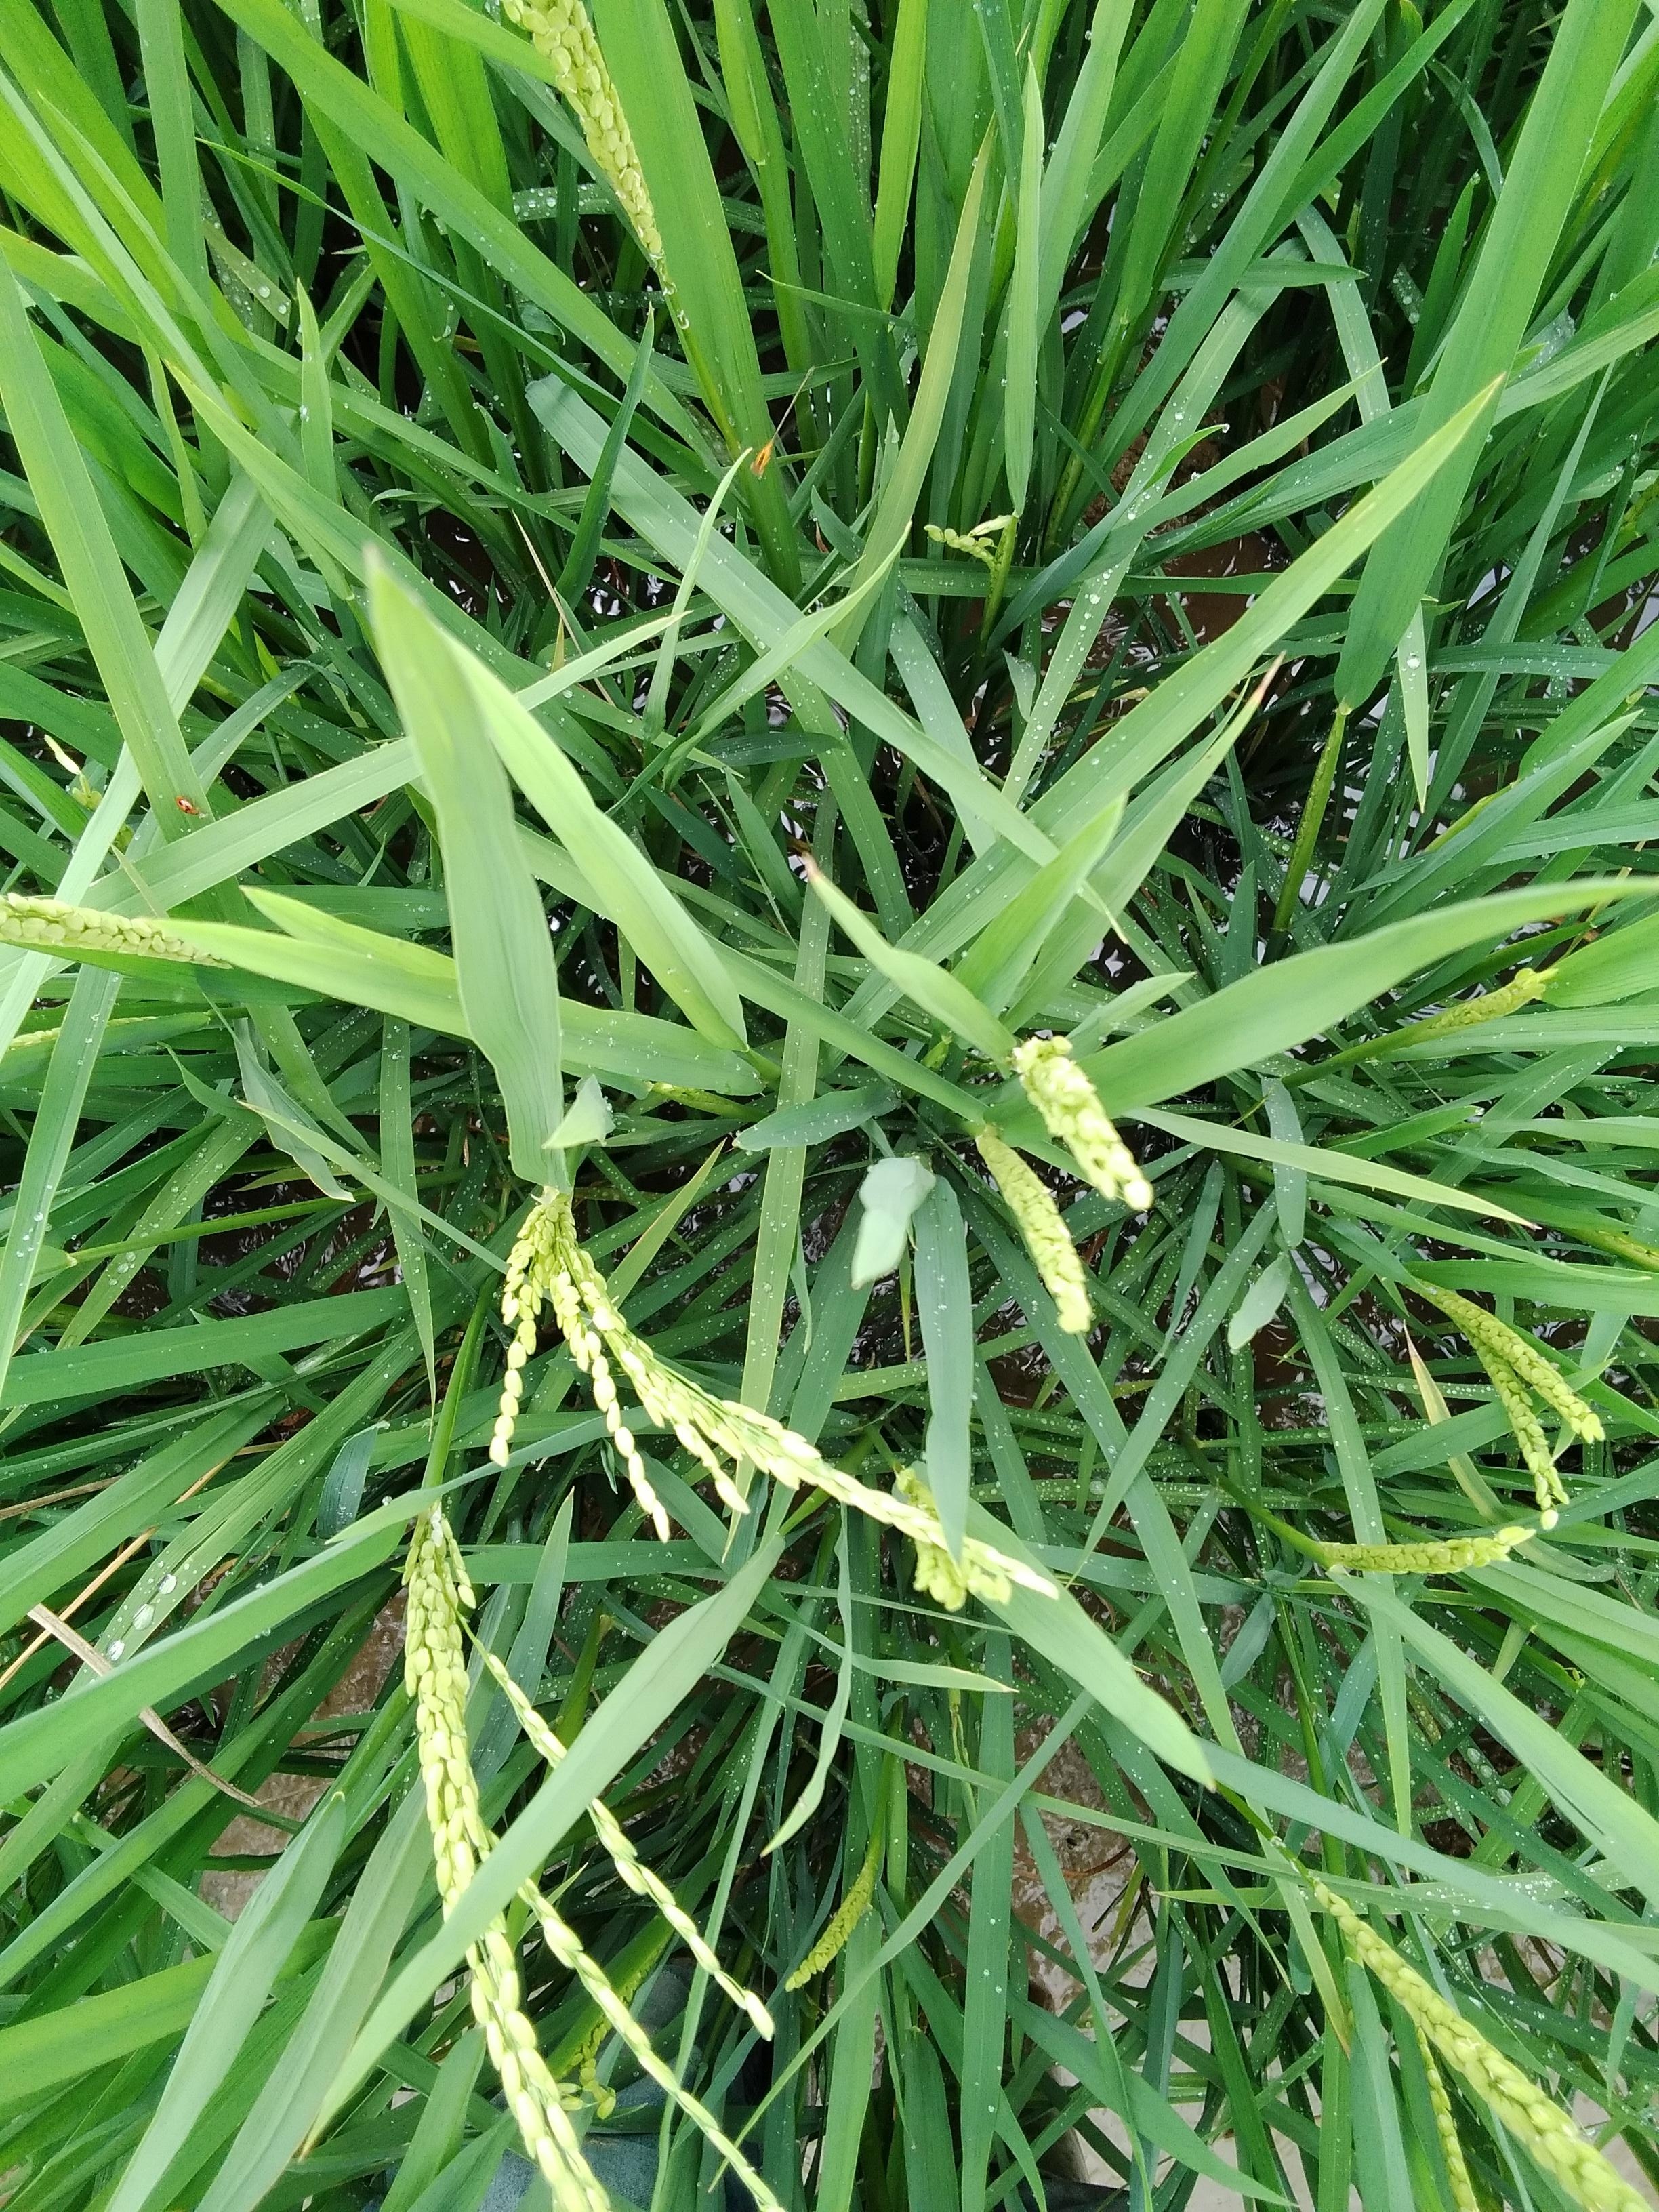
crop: rice
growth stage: flowering
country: Nigeria
